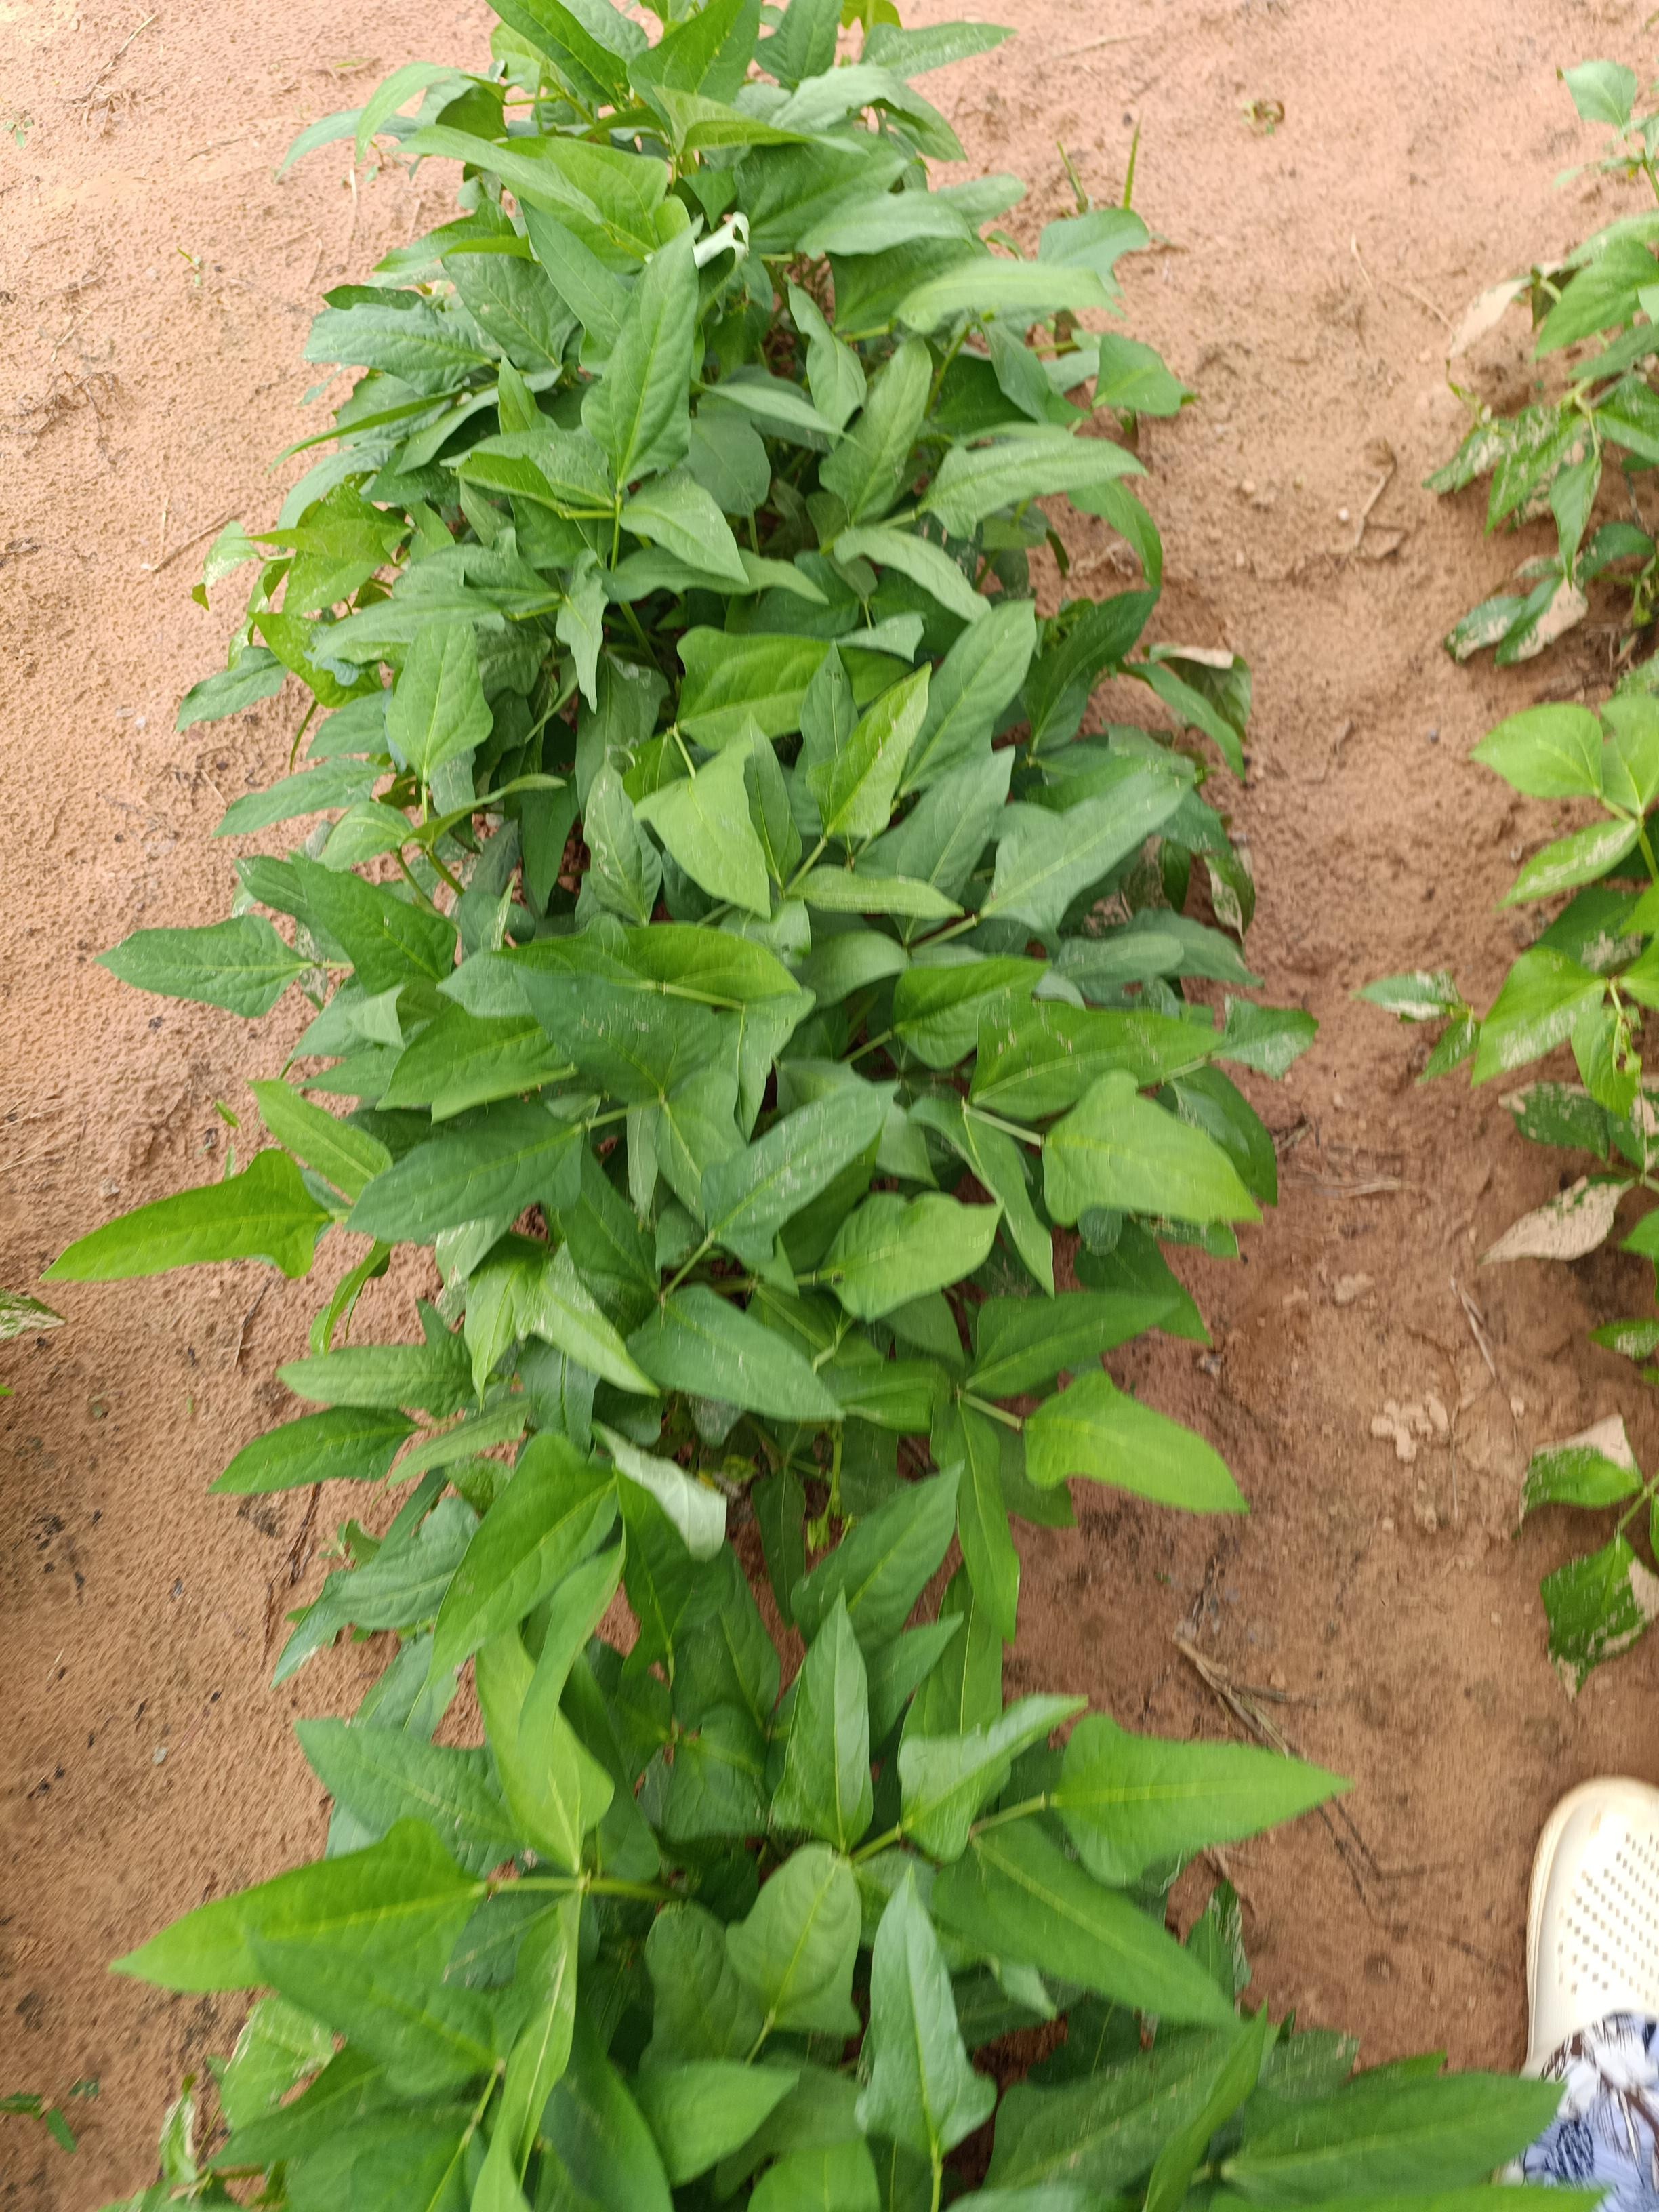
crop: cowpea
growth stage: emergence
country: Nigeria
